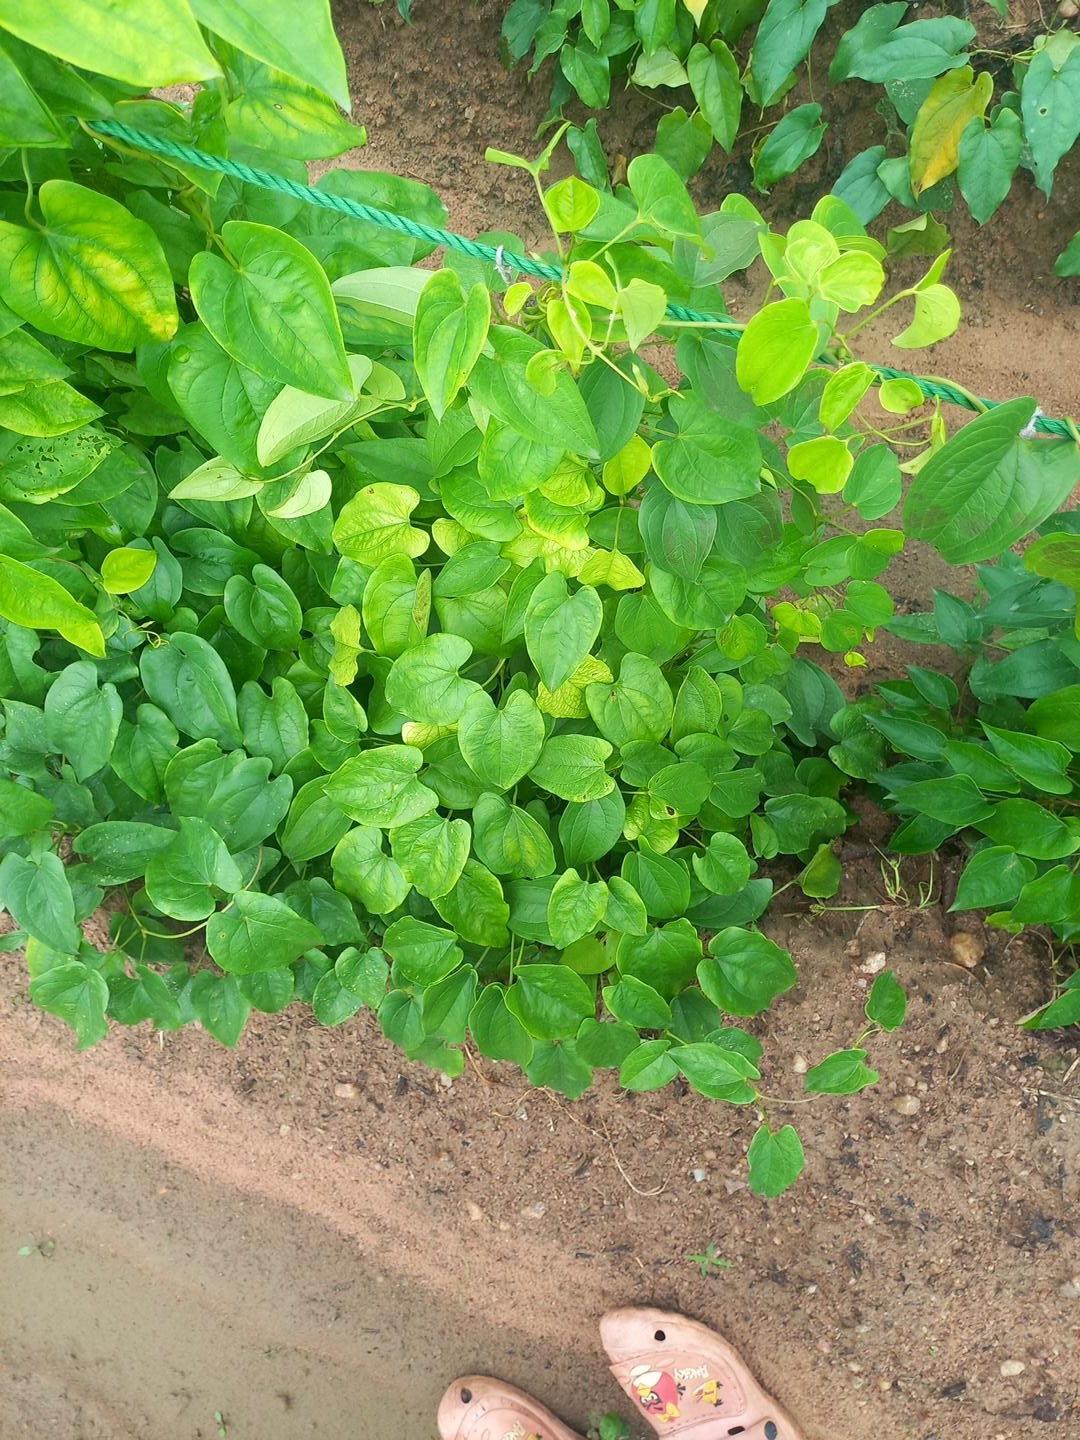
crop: yam
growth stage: vegetative
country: Nigeria
